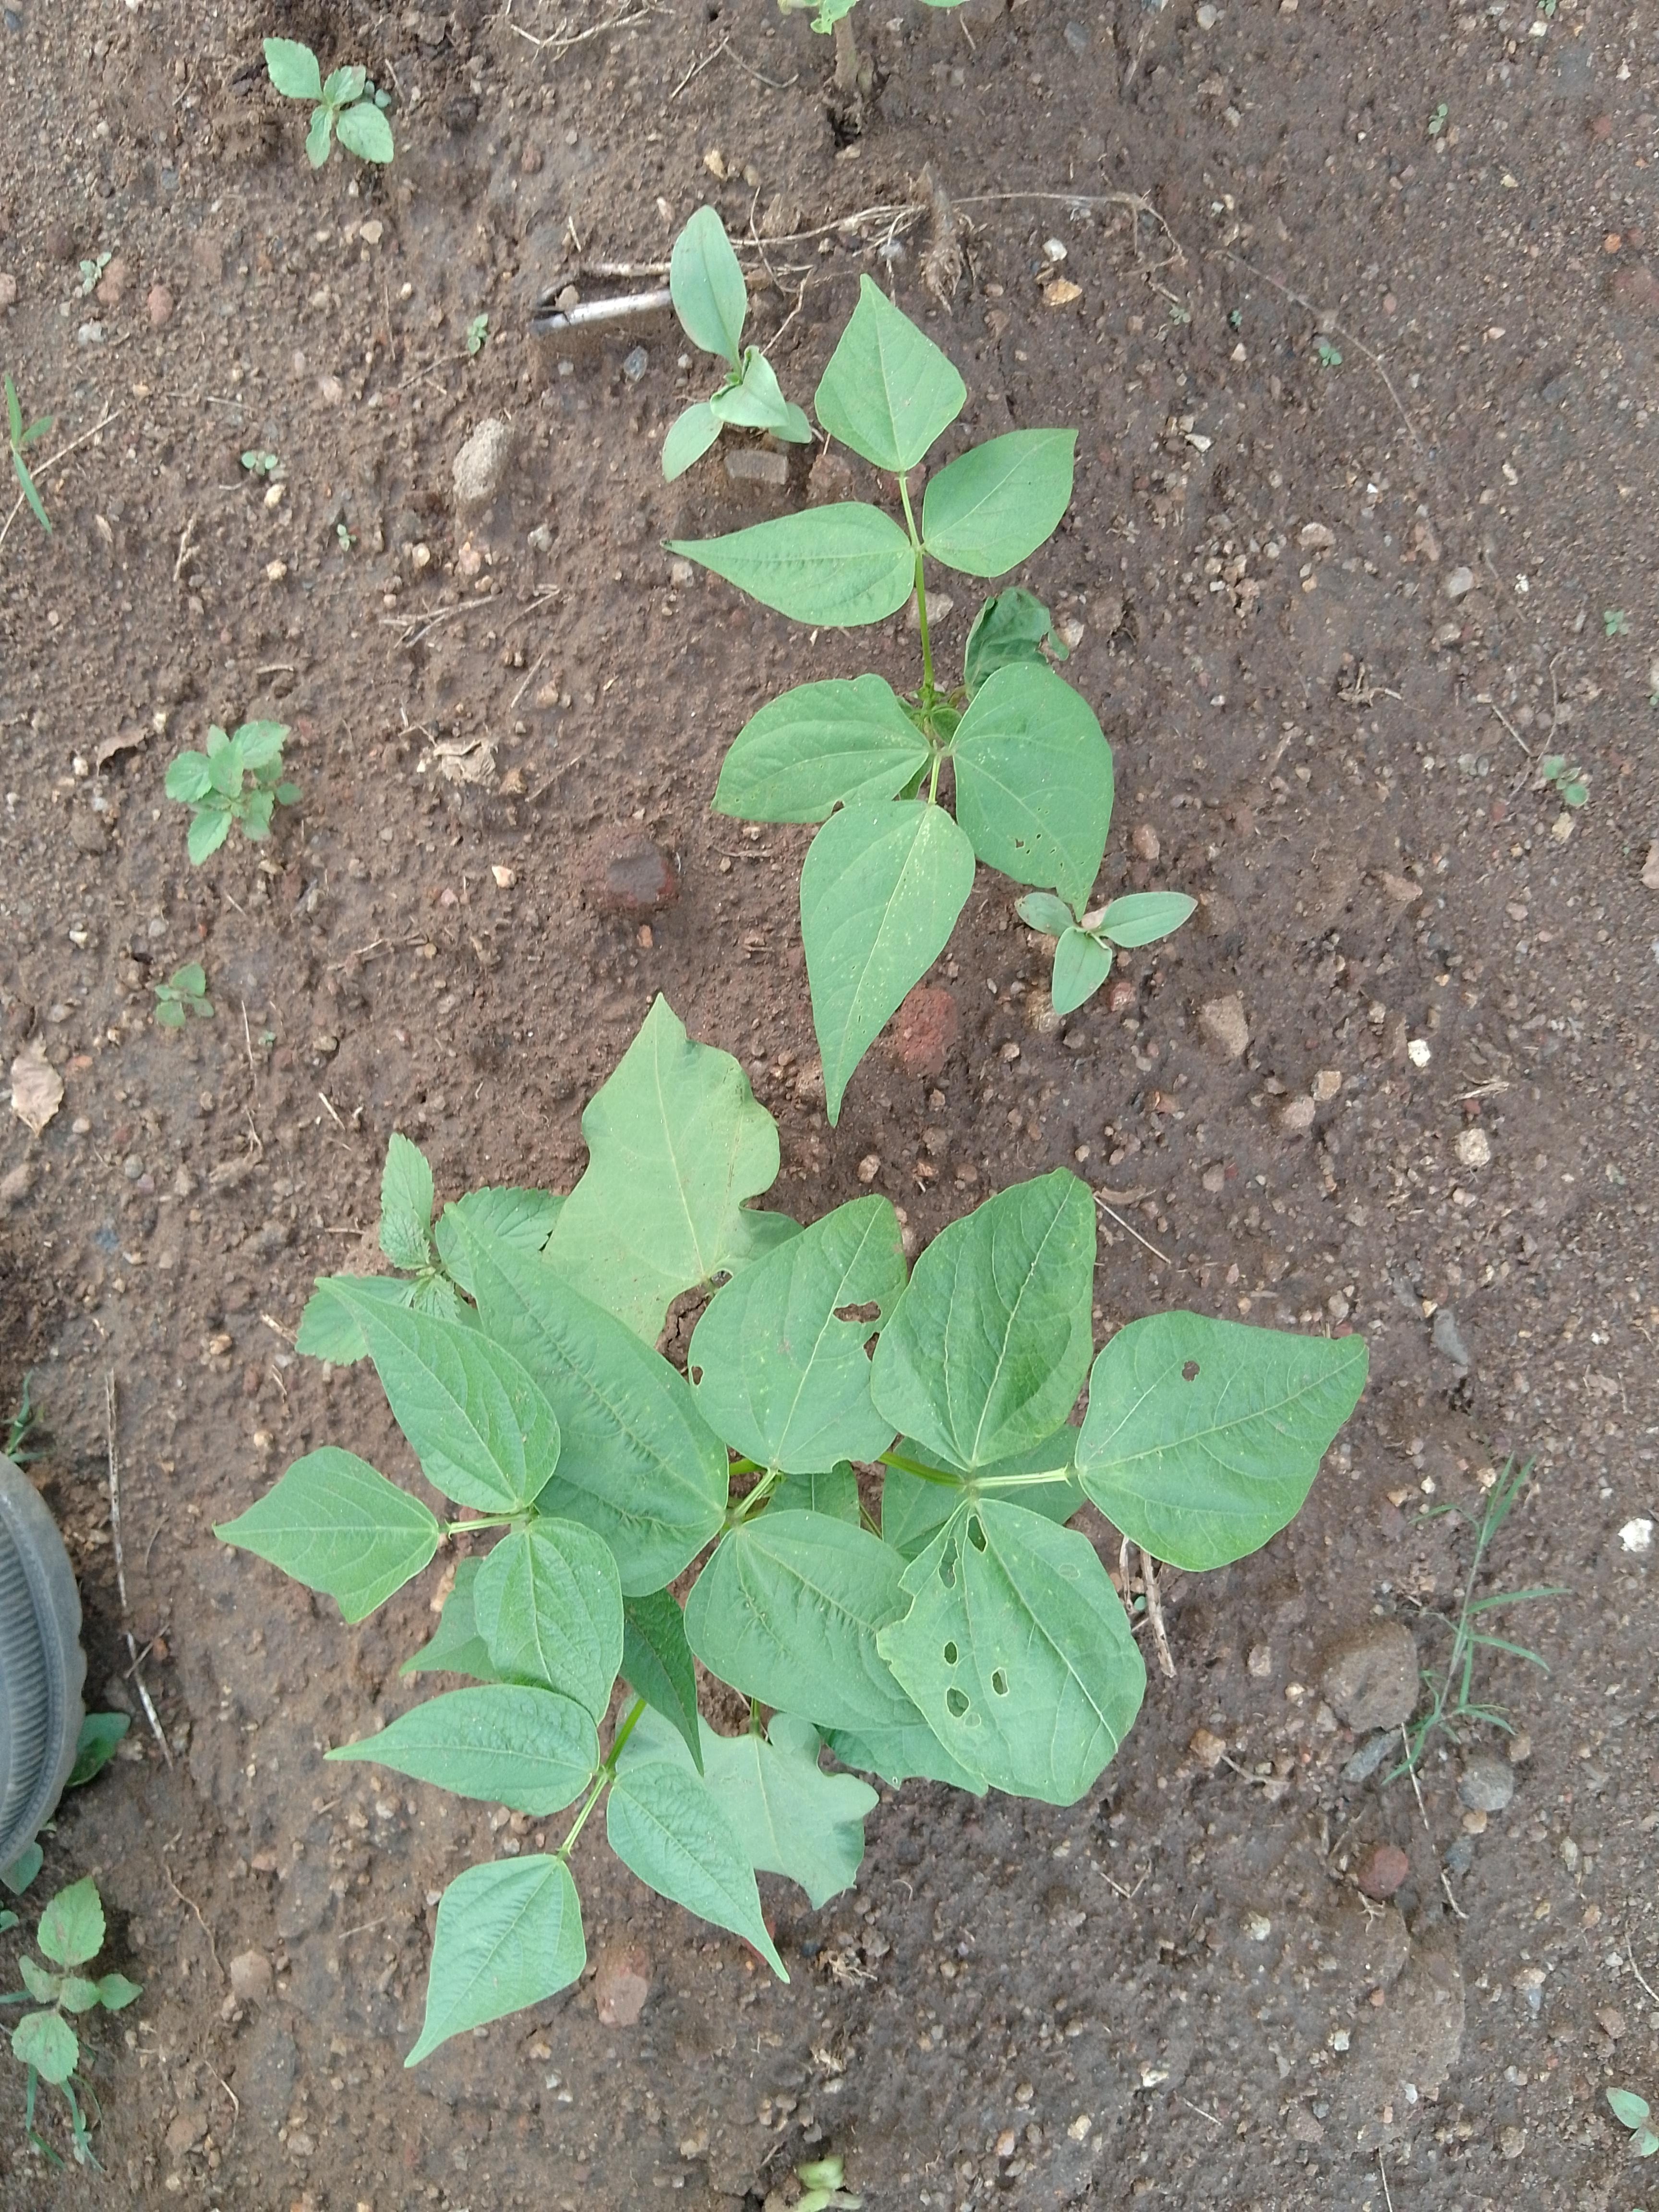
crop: common bean
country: Malawi
